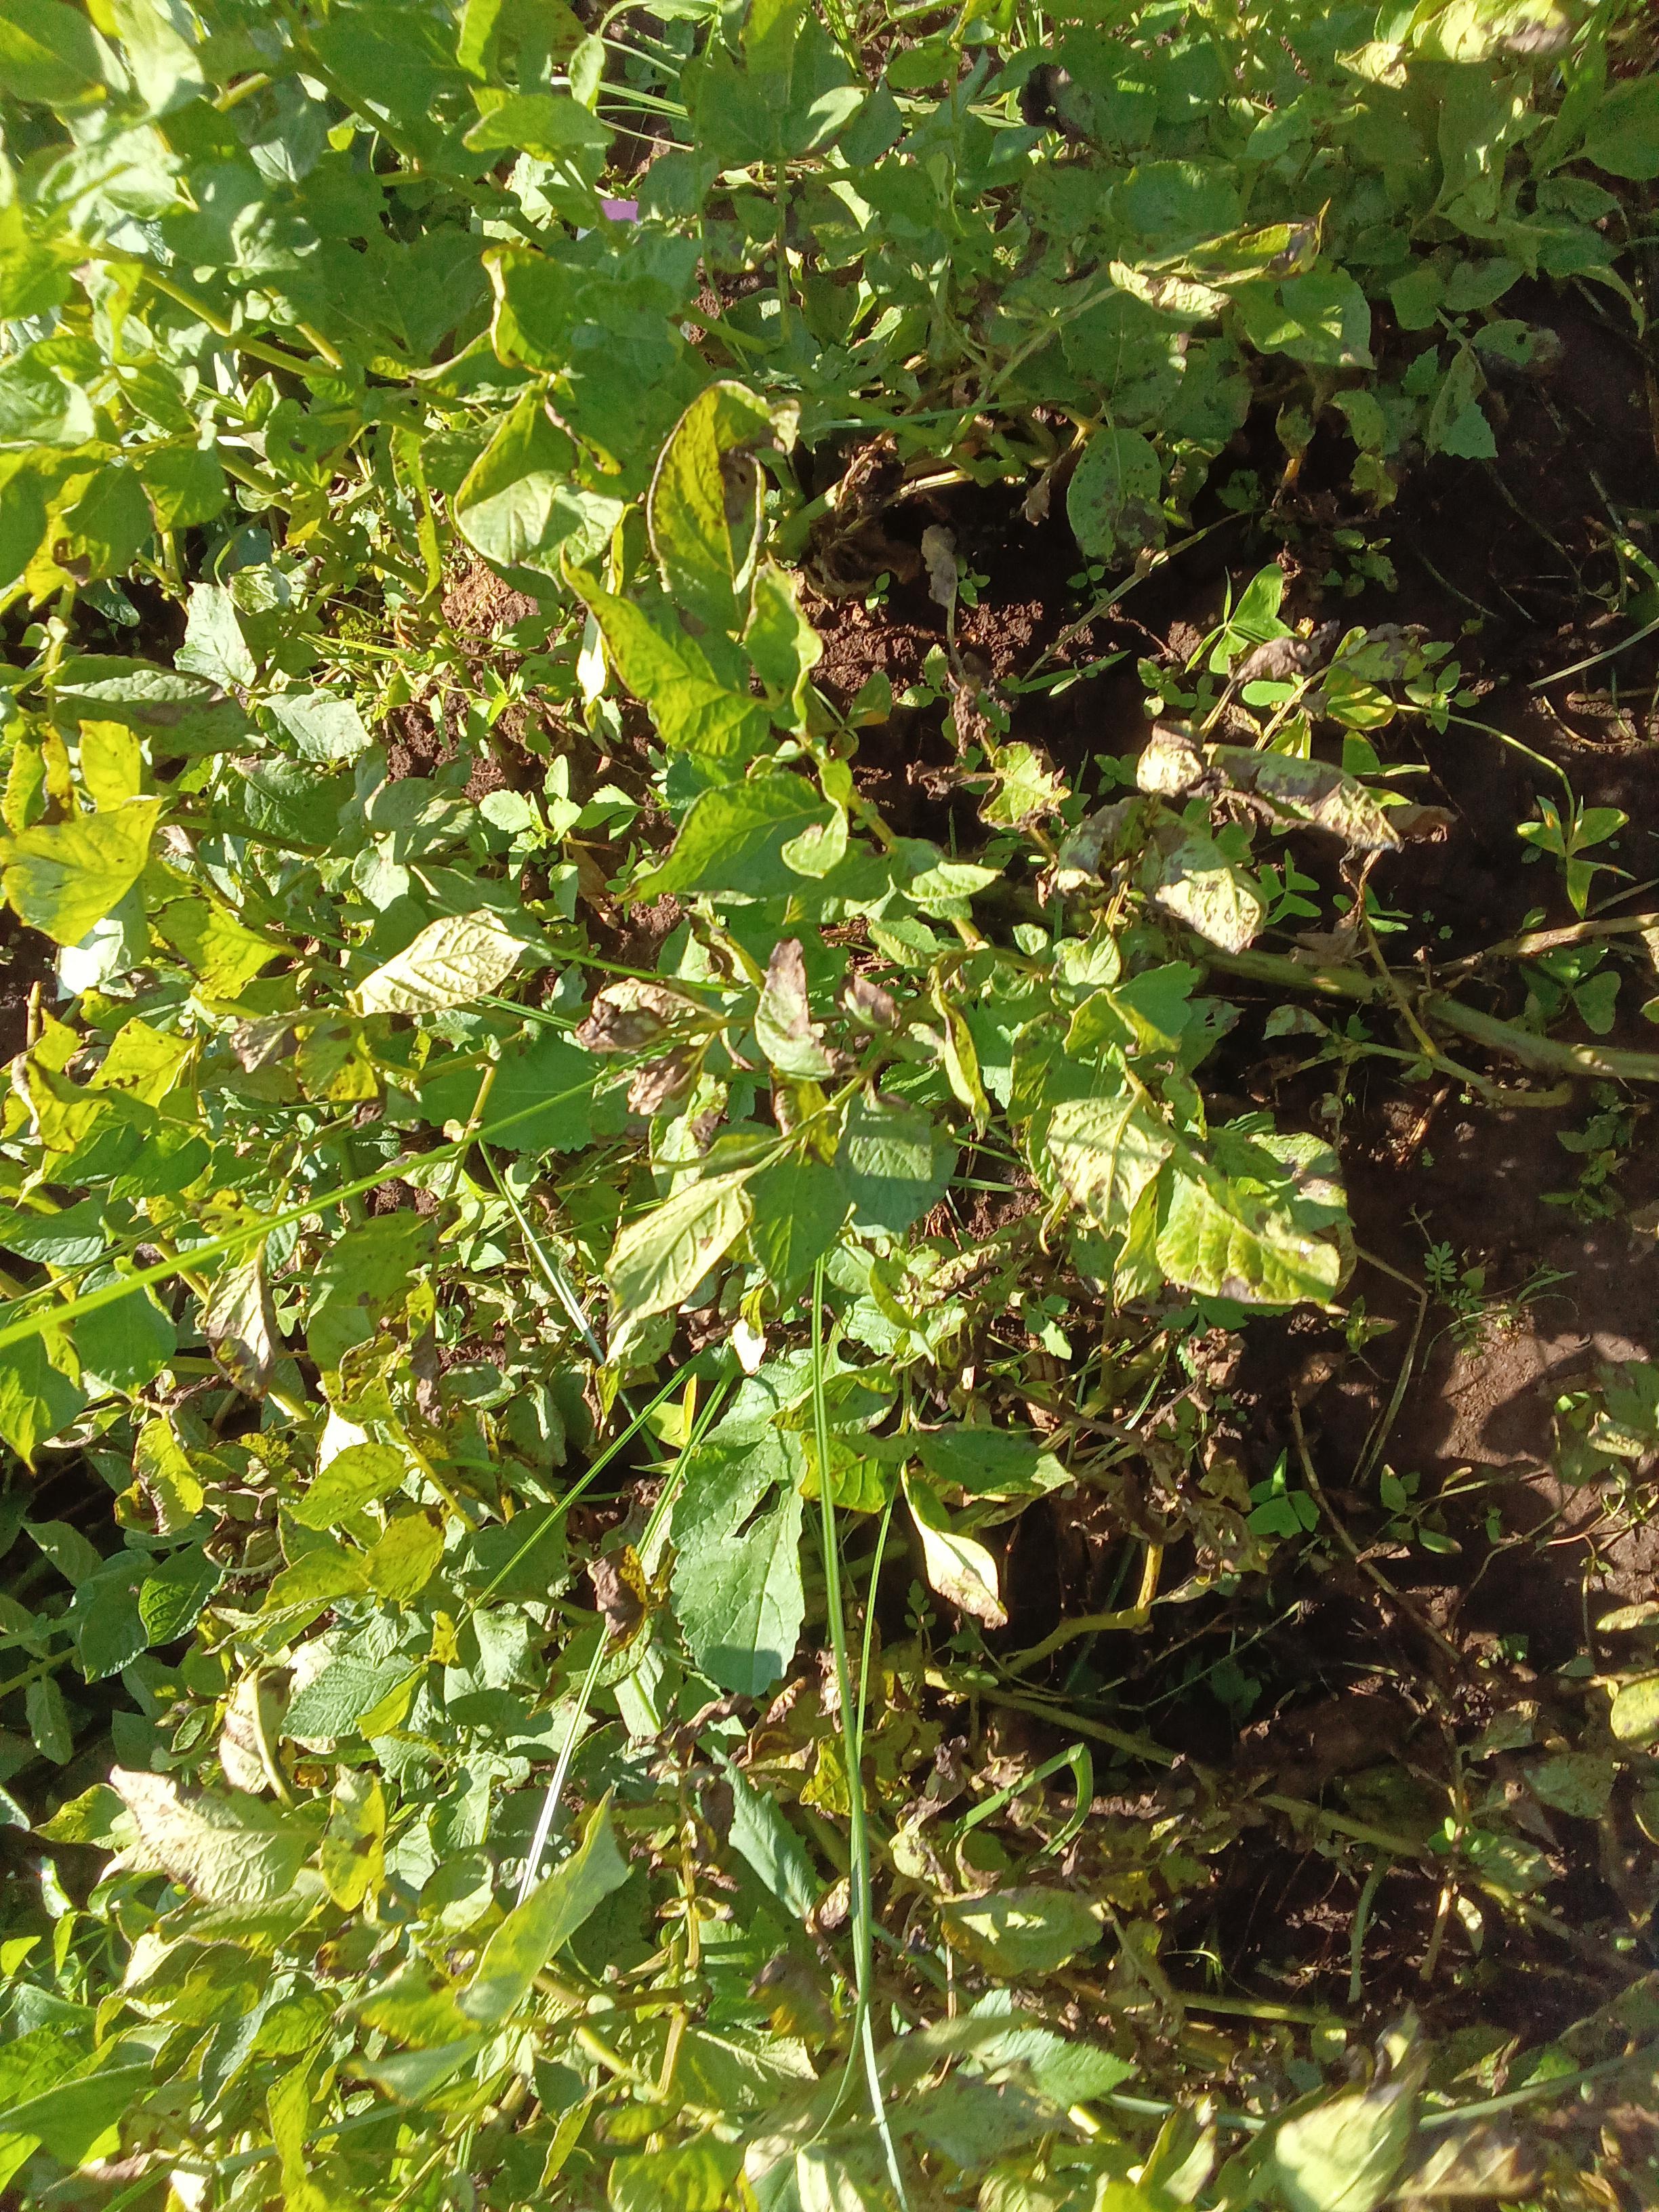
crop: potato
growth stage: maturity
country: Kenya
